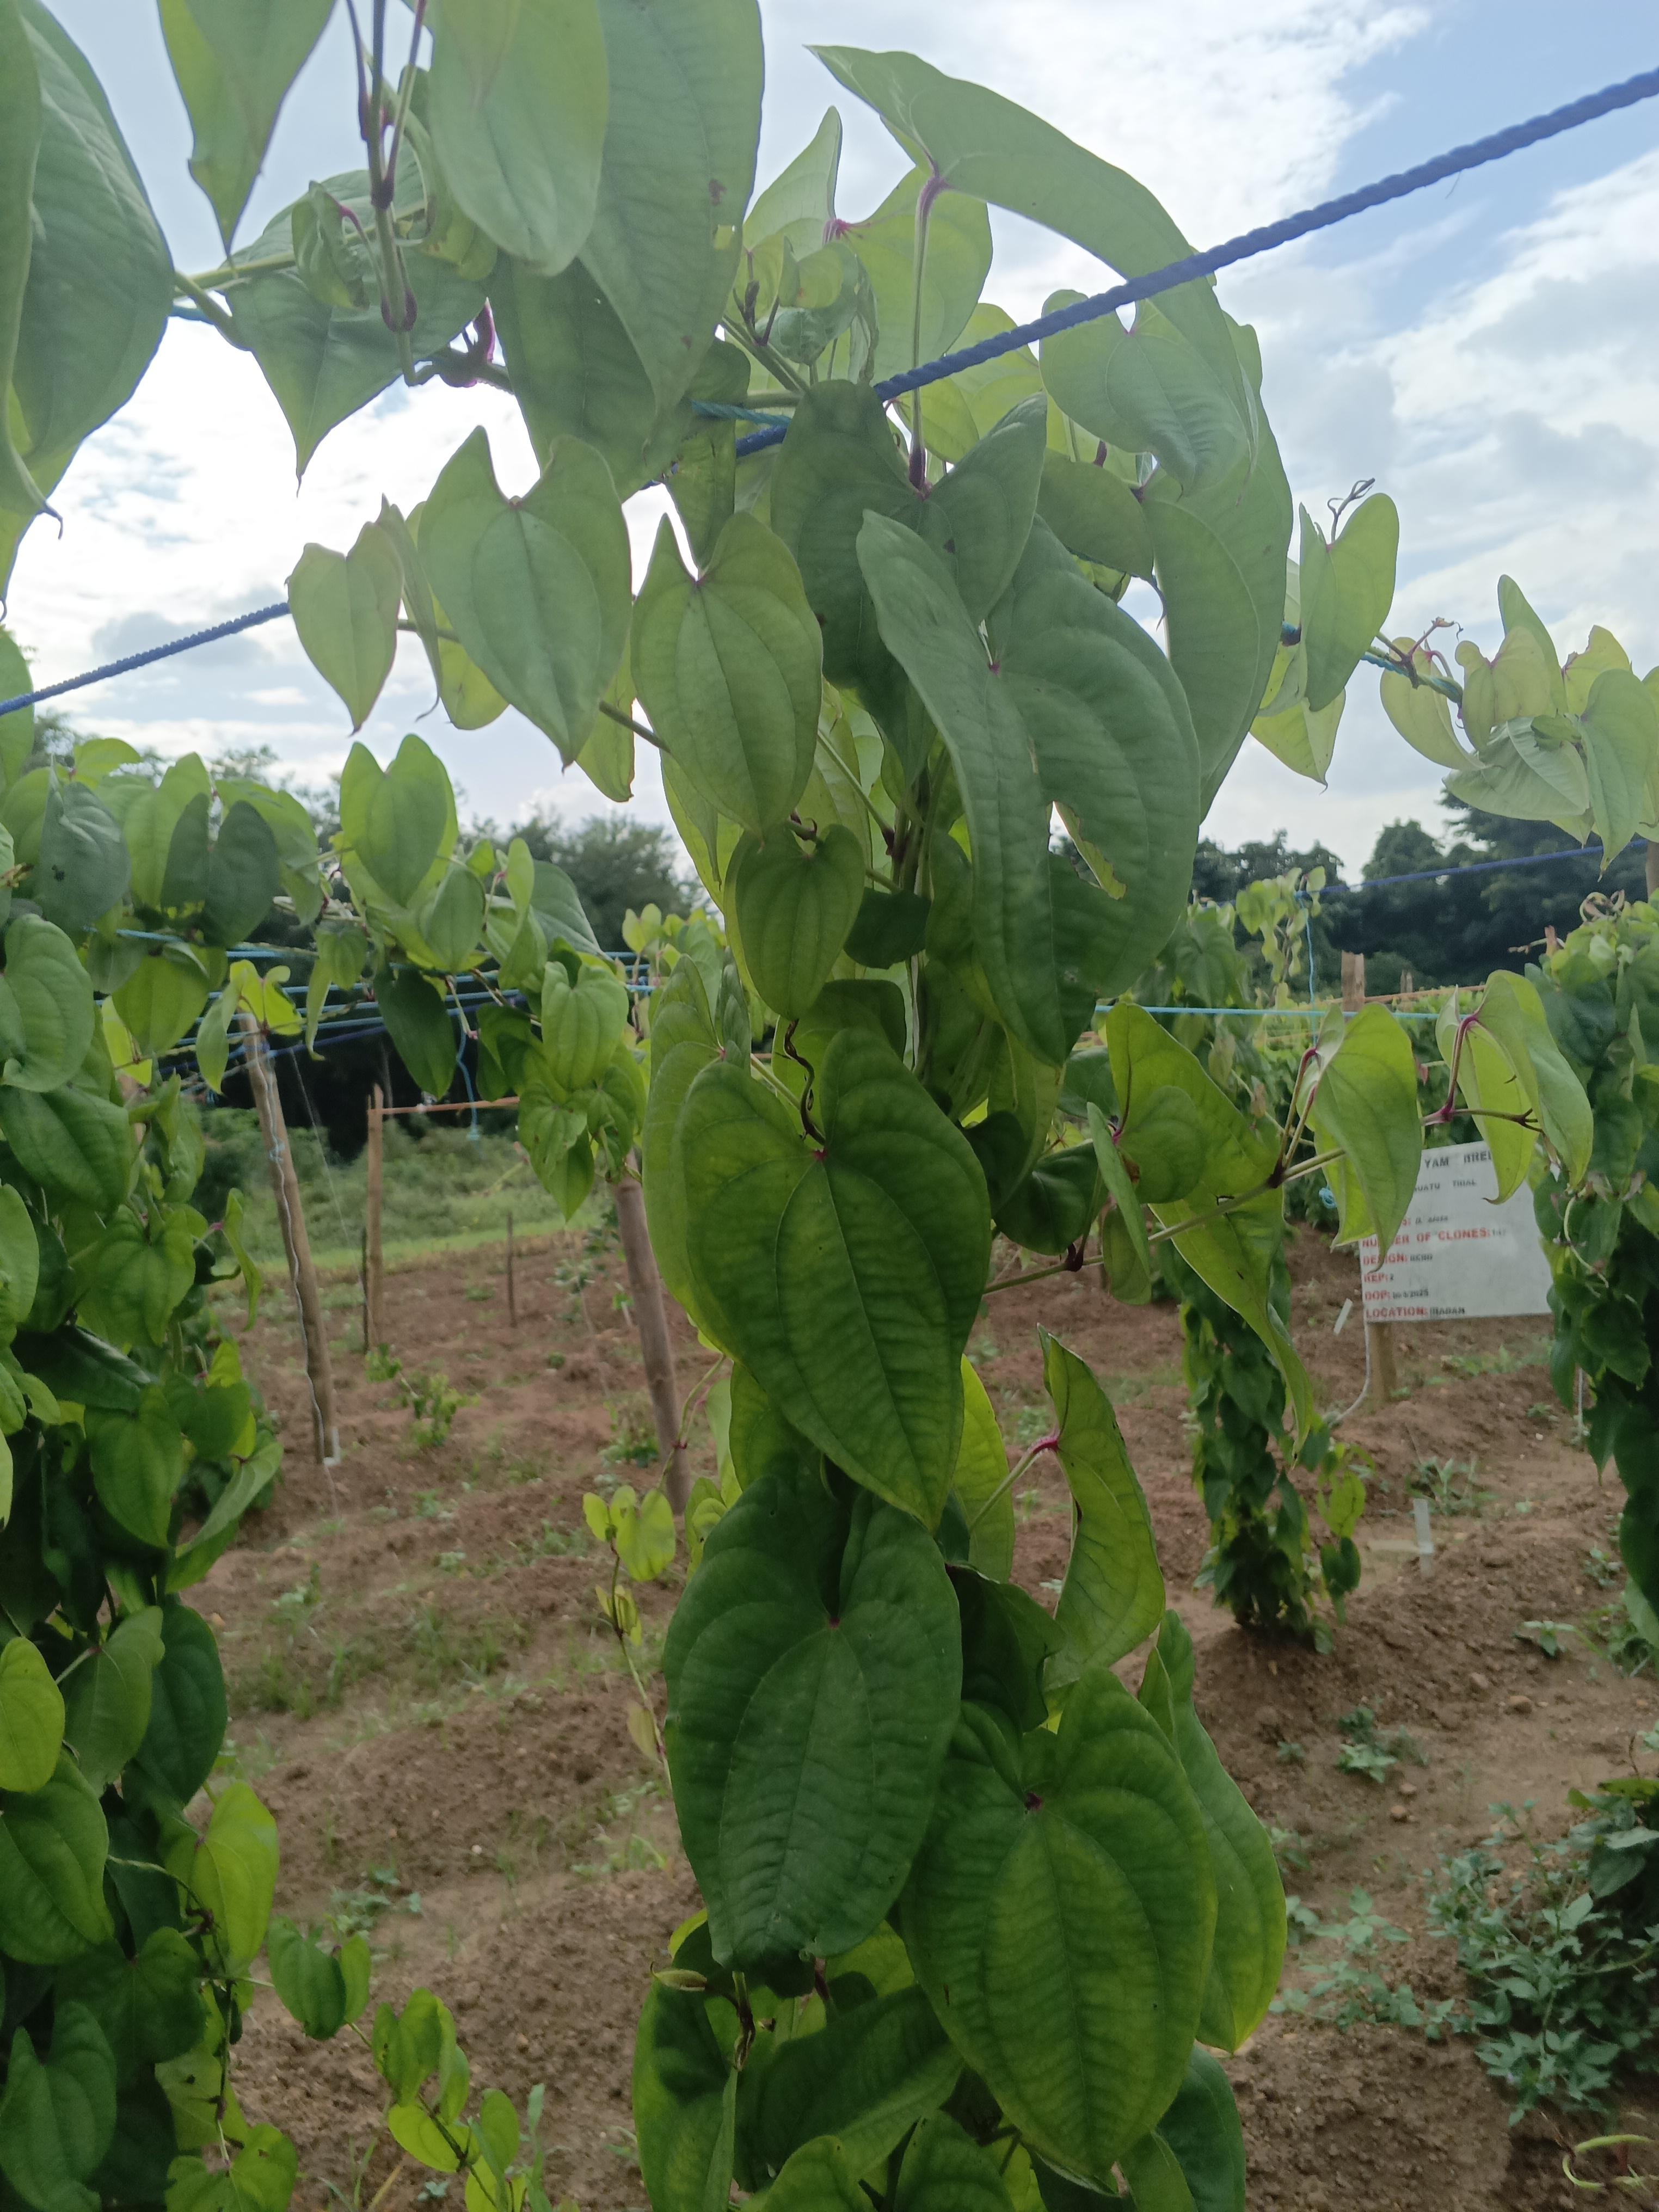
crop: yam
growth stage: vegetative
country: Nigeria
